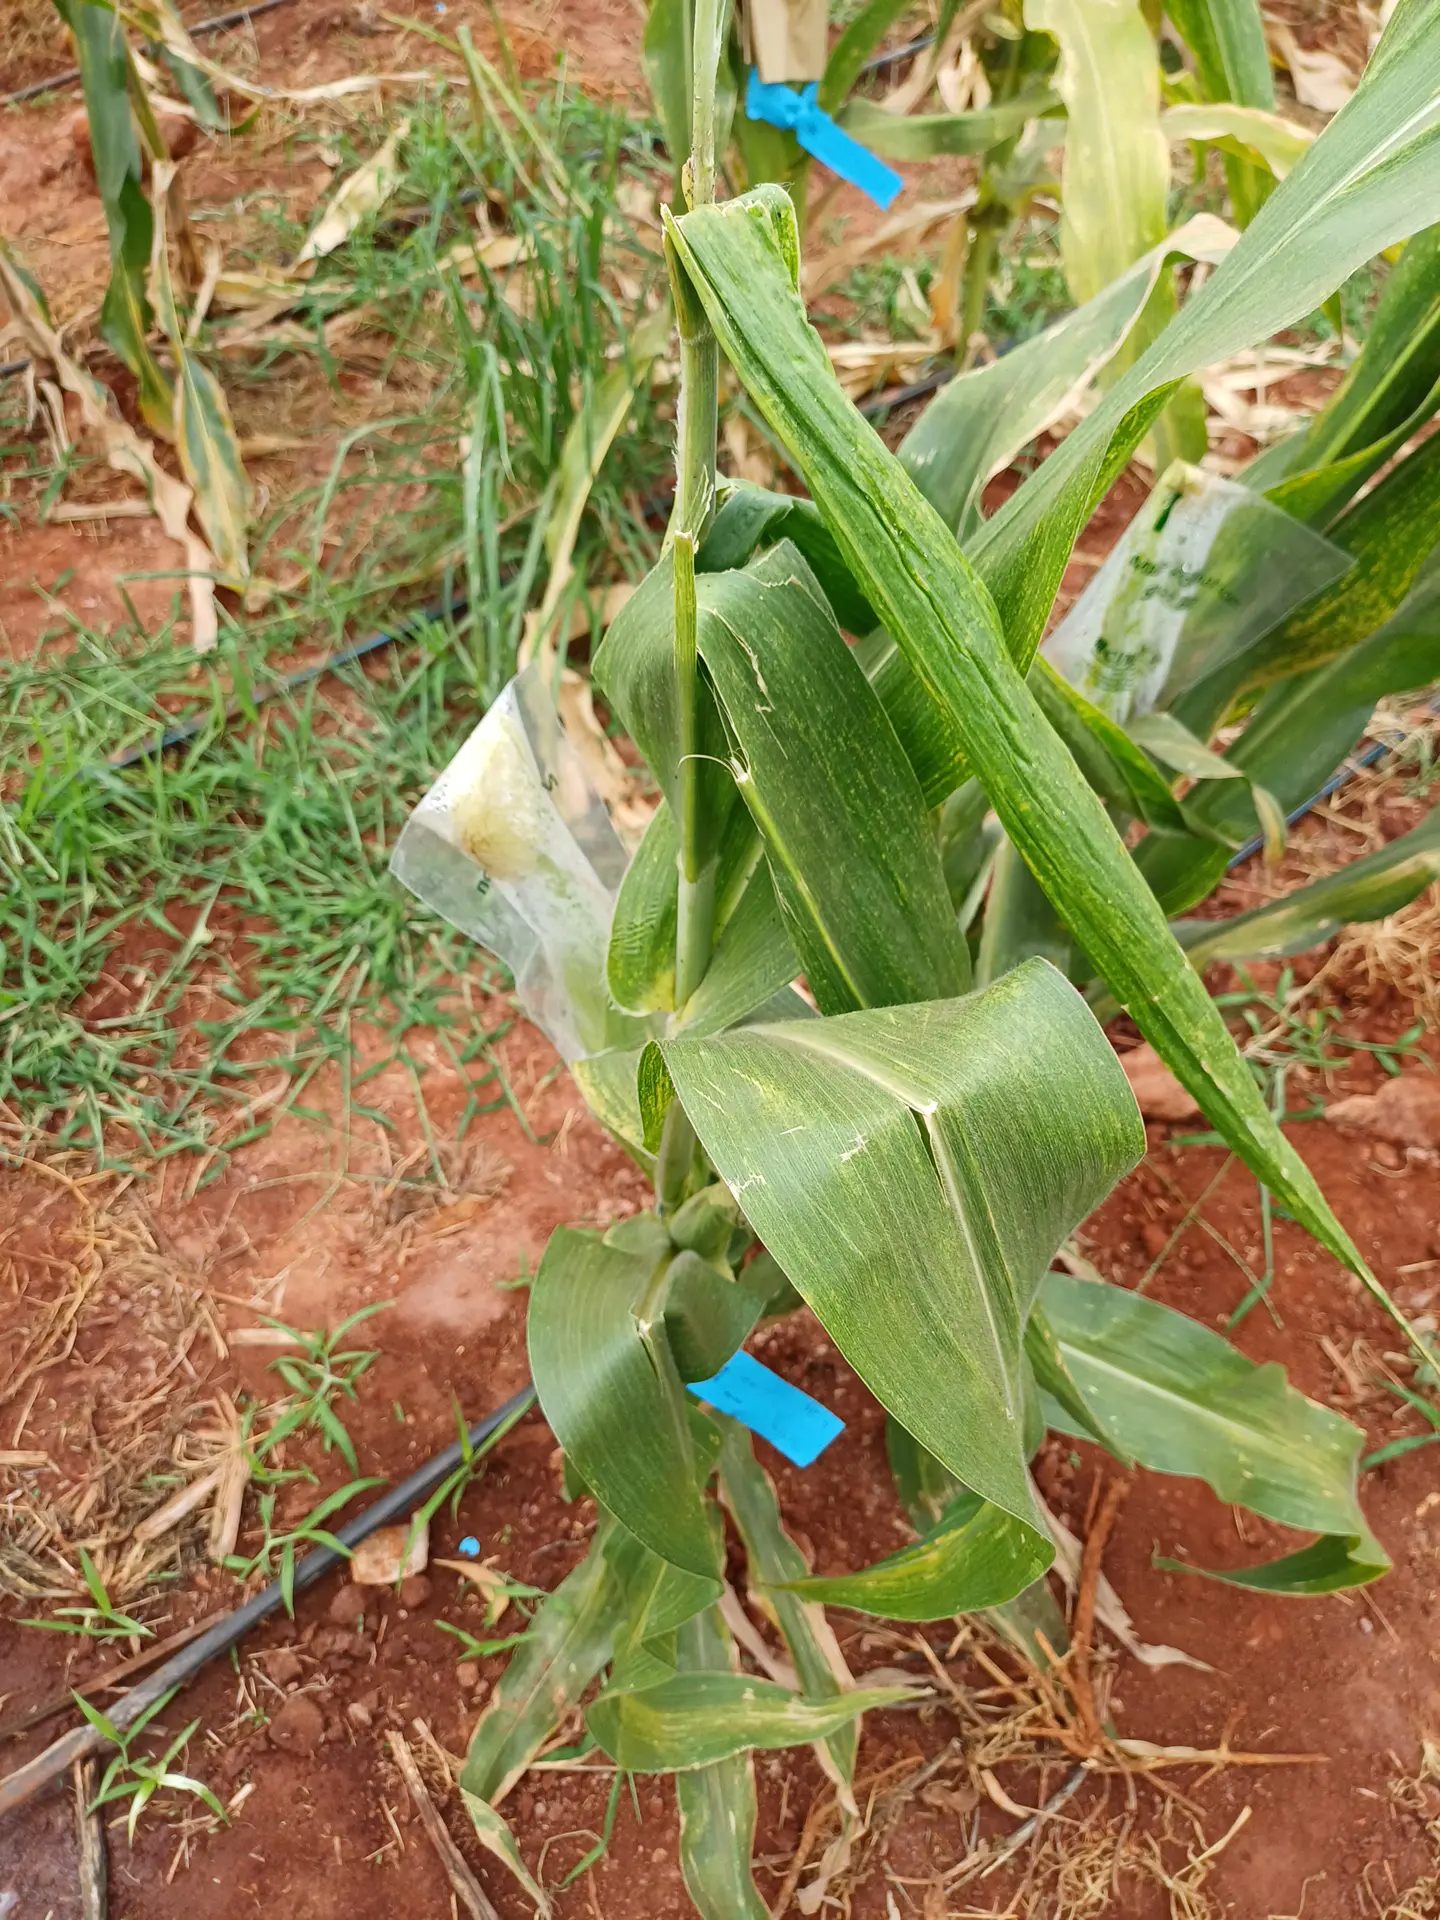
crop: maize
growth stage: flowering
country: Kenya
